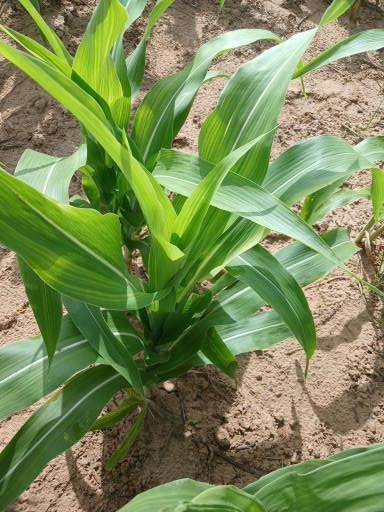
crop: sorghum
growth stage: vegetative
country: Senegal
